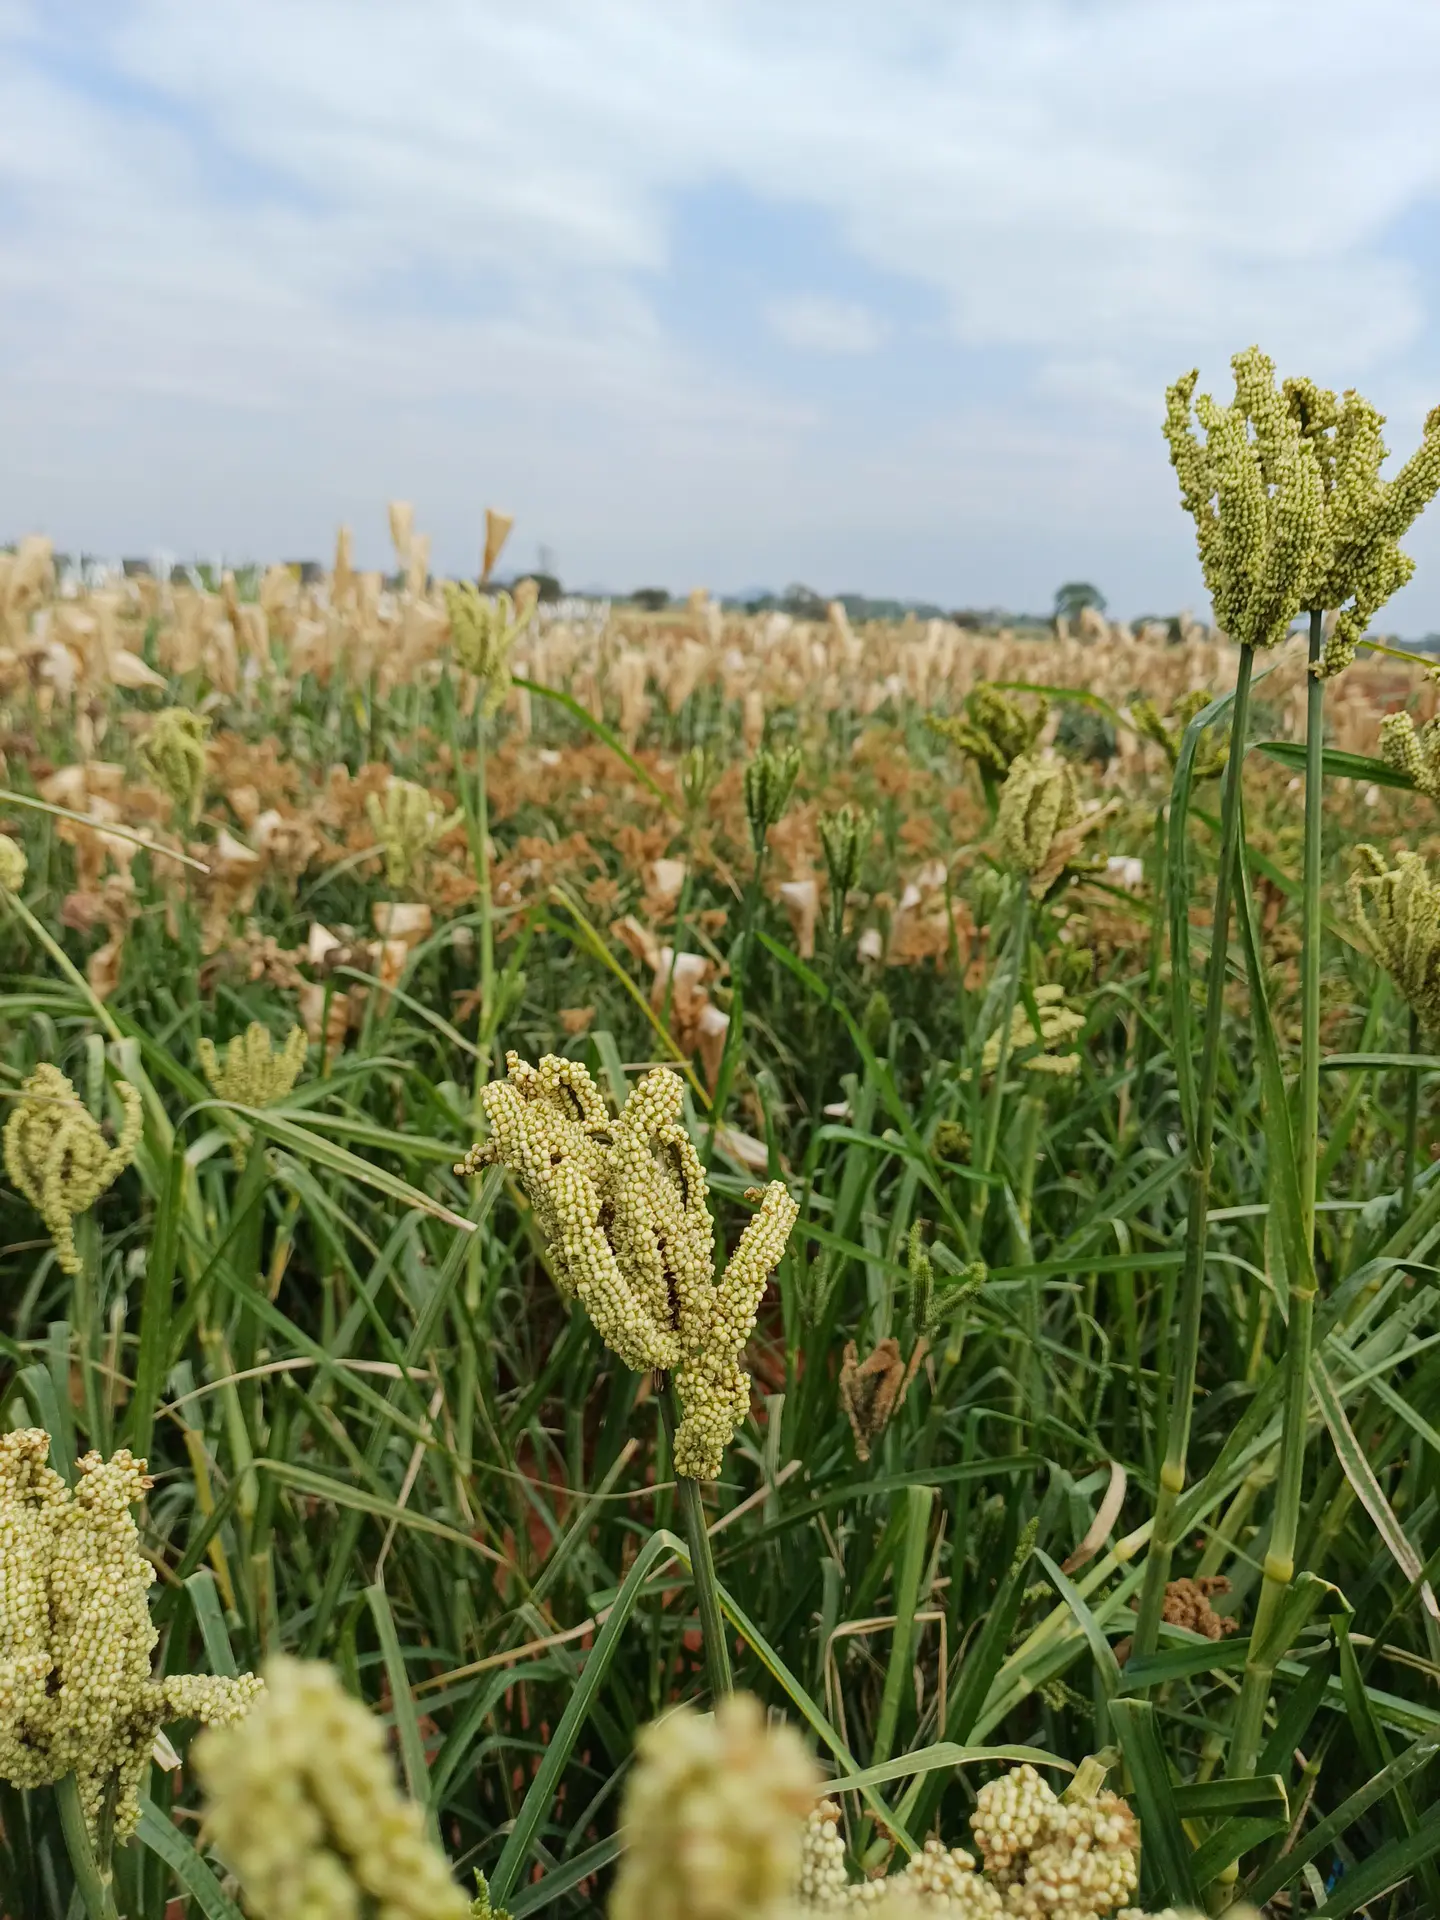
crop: finger millet
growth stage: filling grain
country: Kenya
